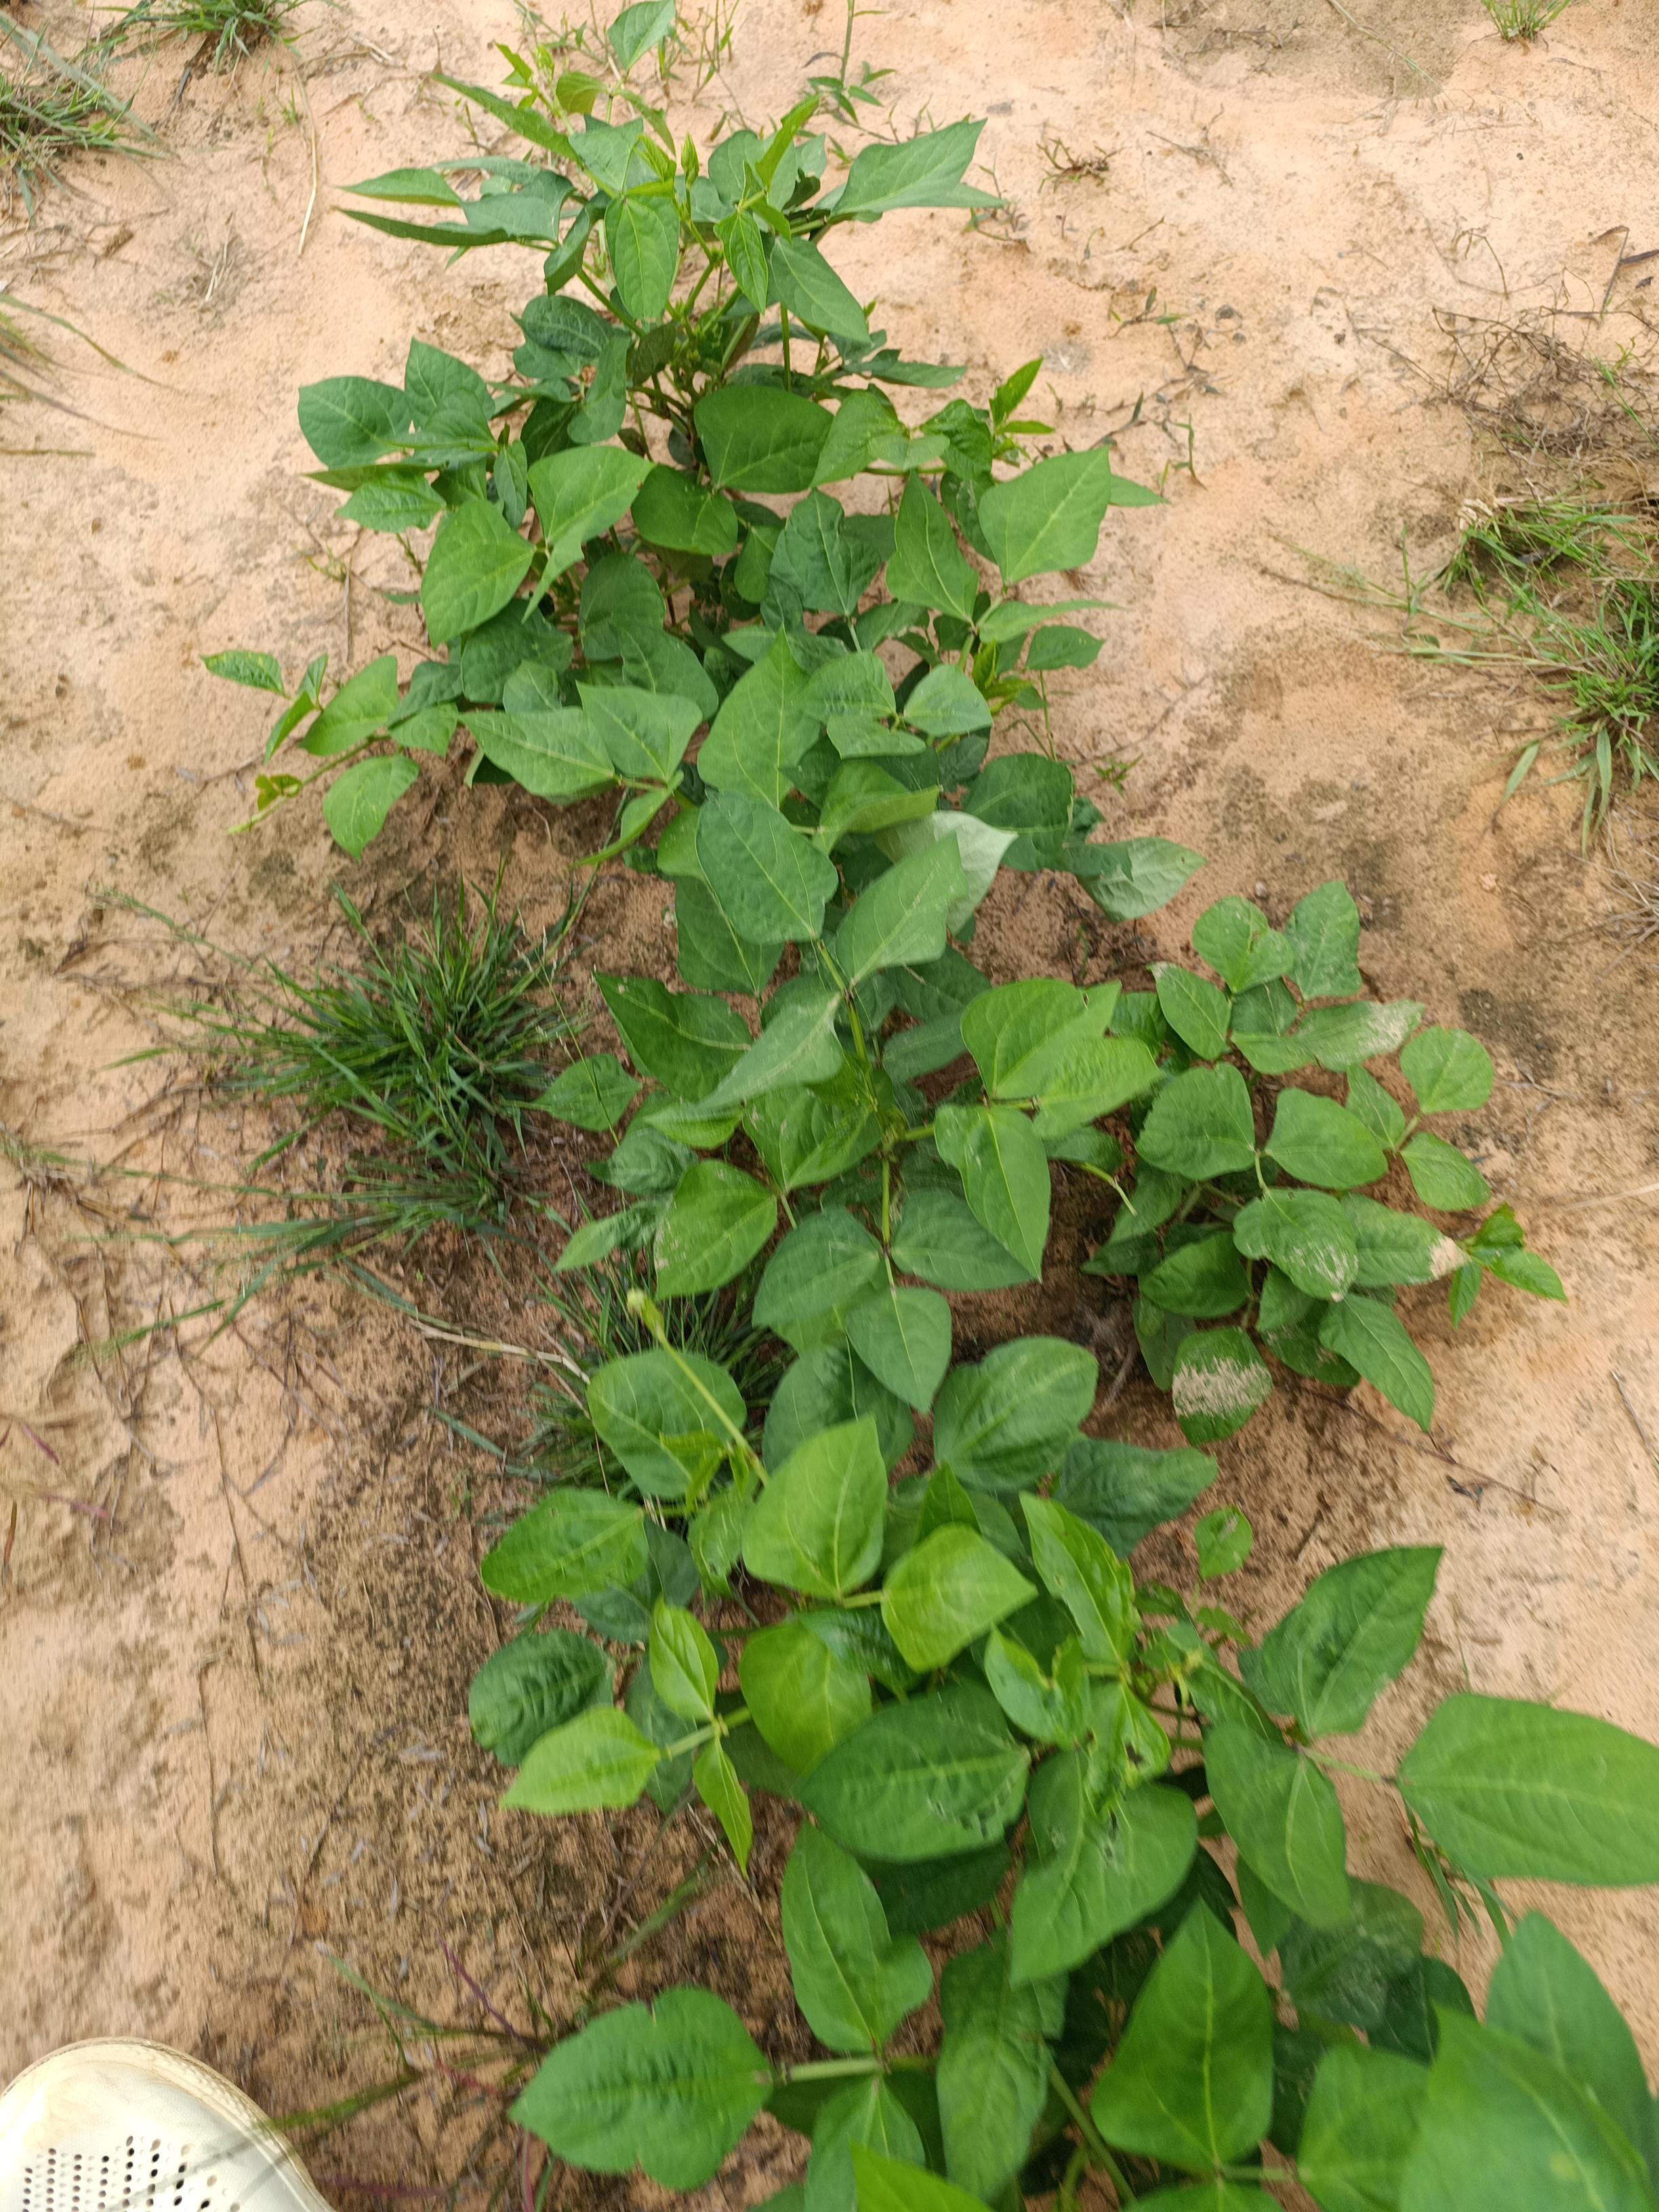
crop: cowpea
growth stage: emergence
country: Nigeria
